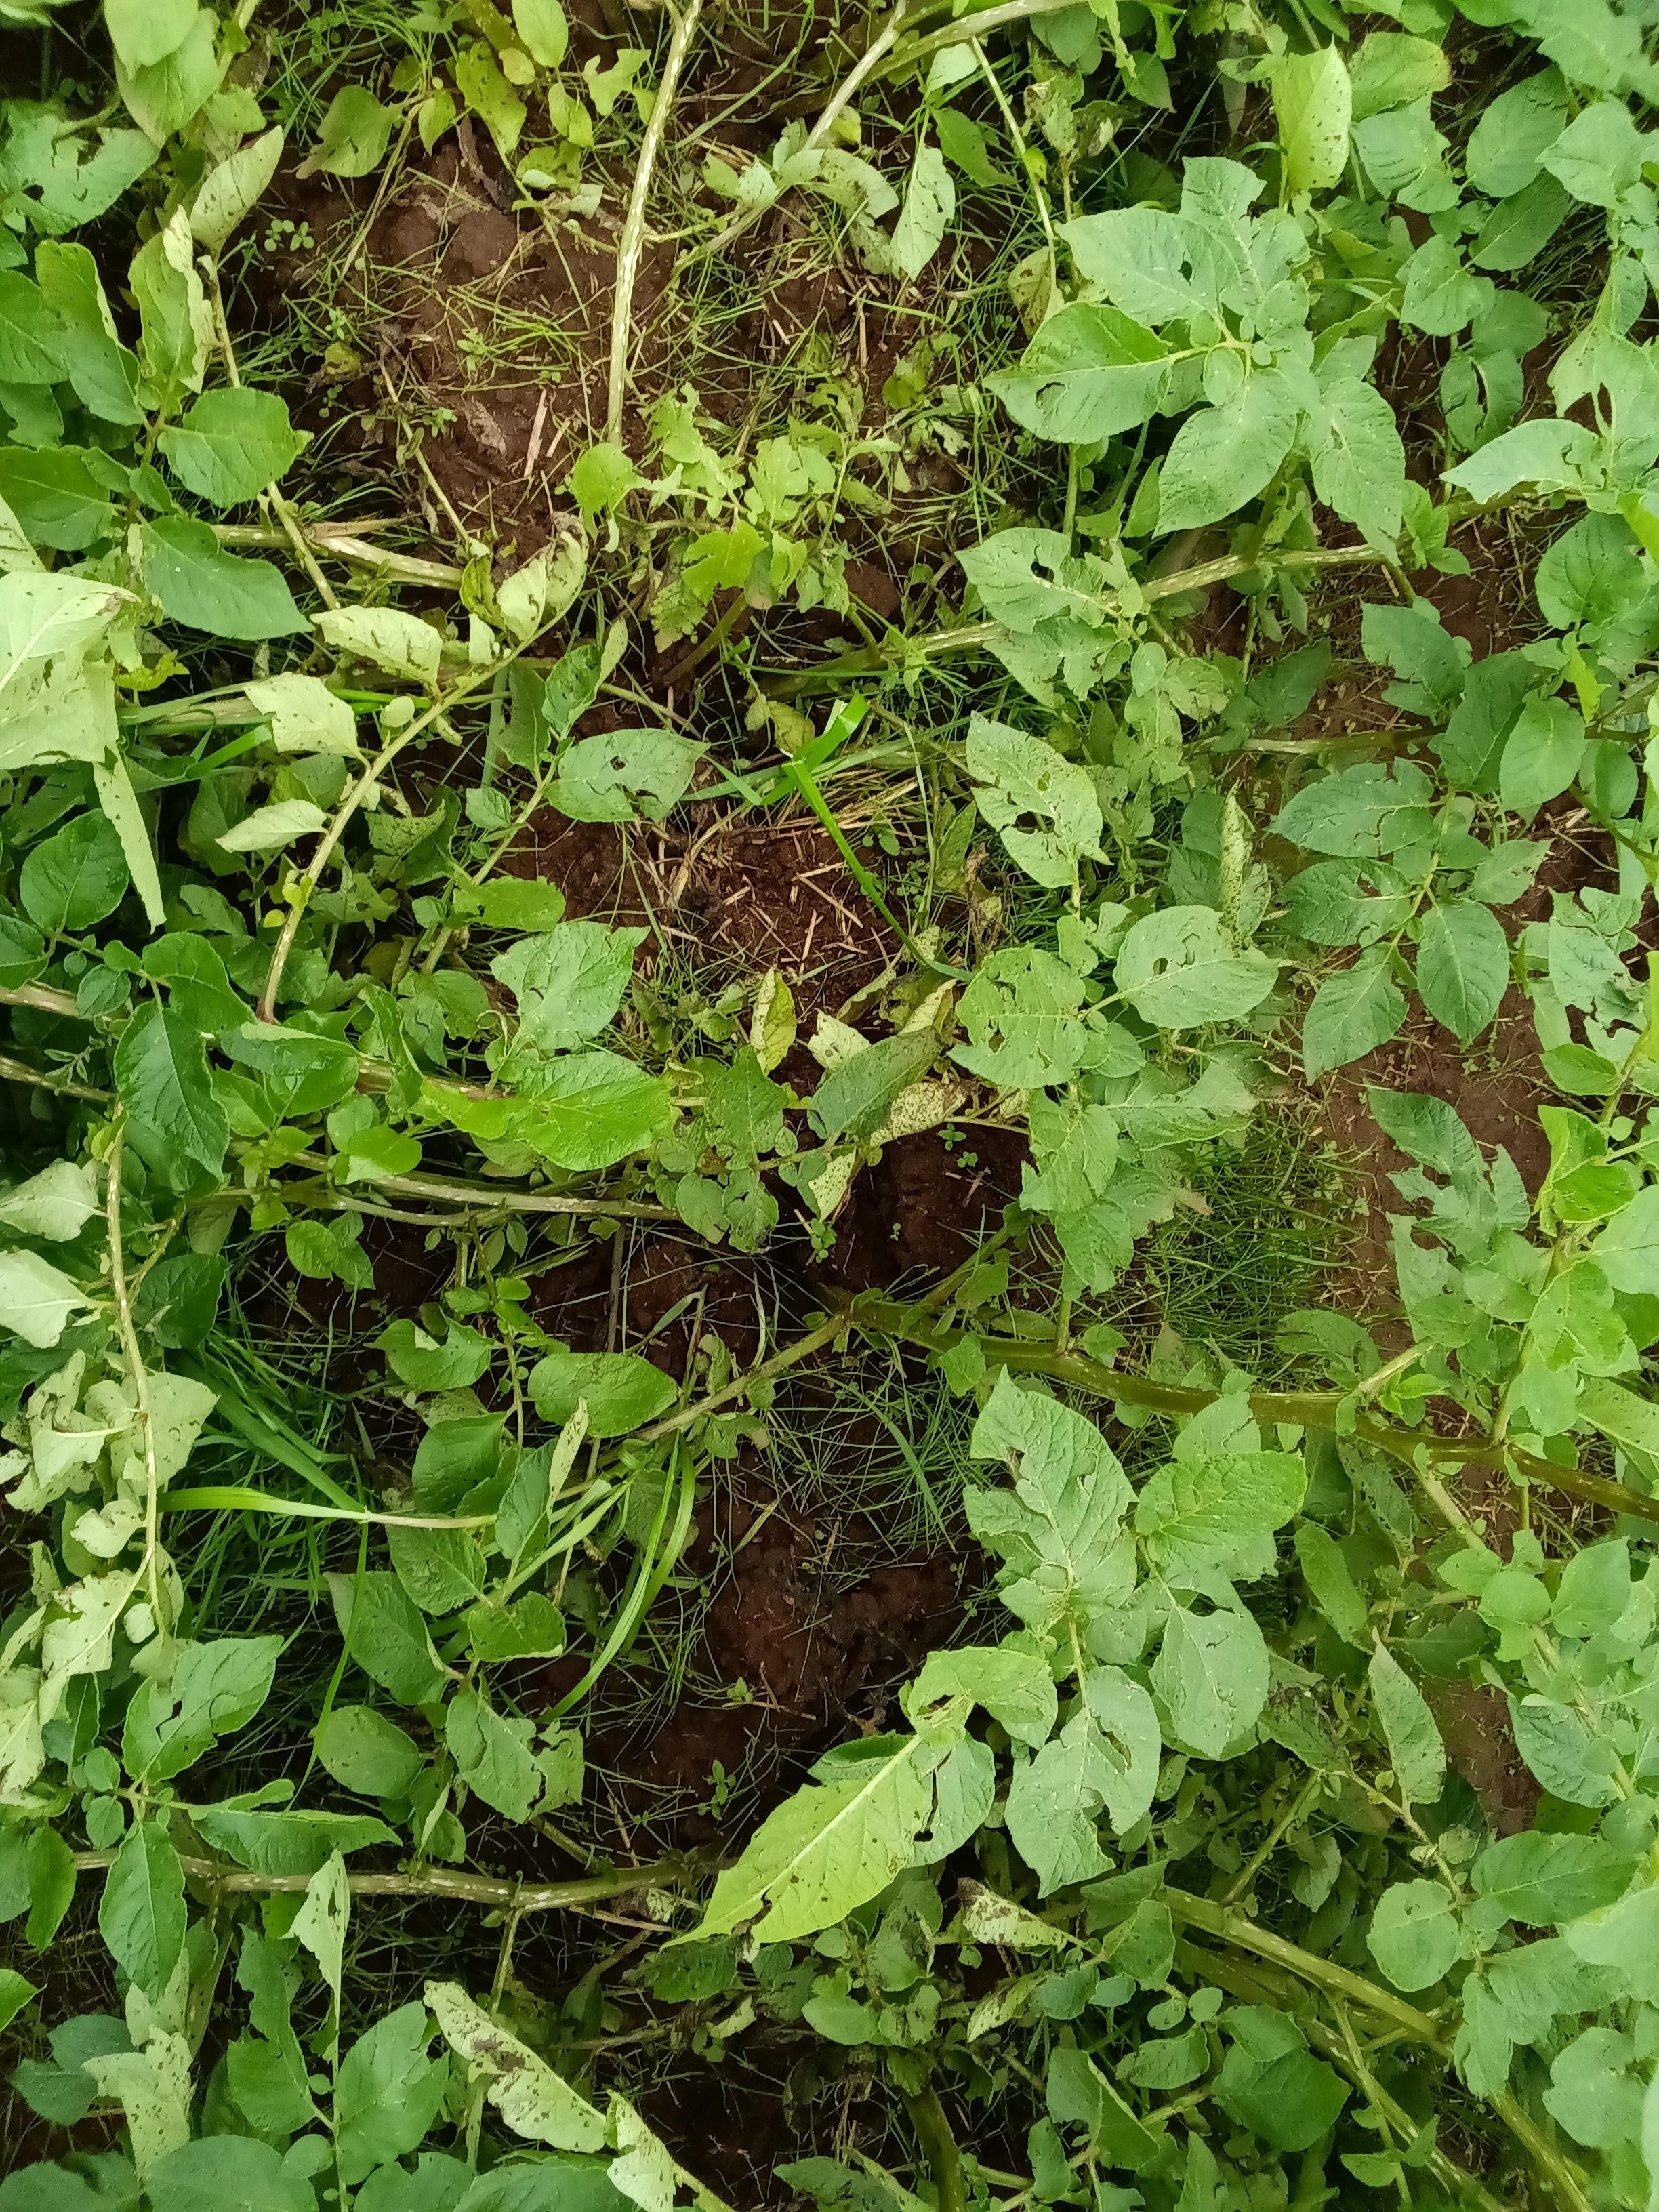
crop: potato
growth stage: vegetative
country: Kenya
